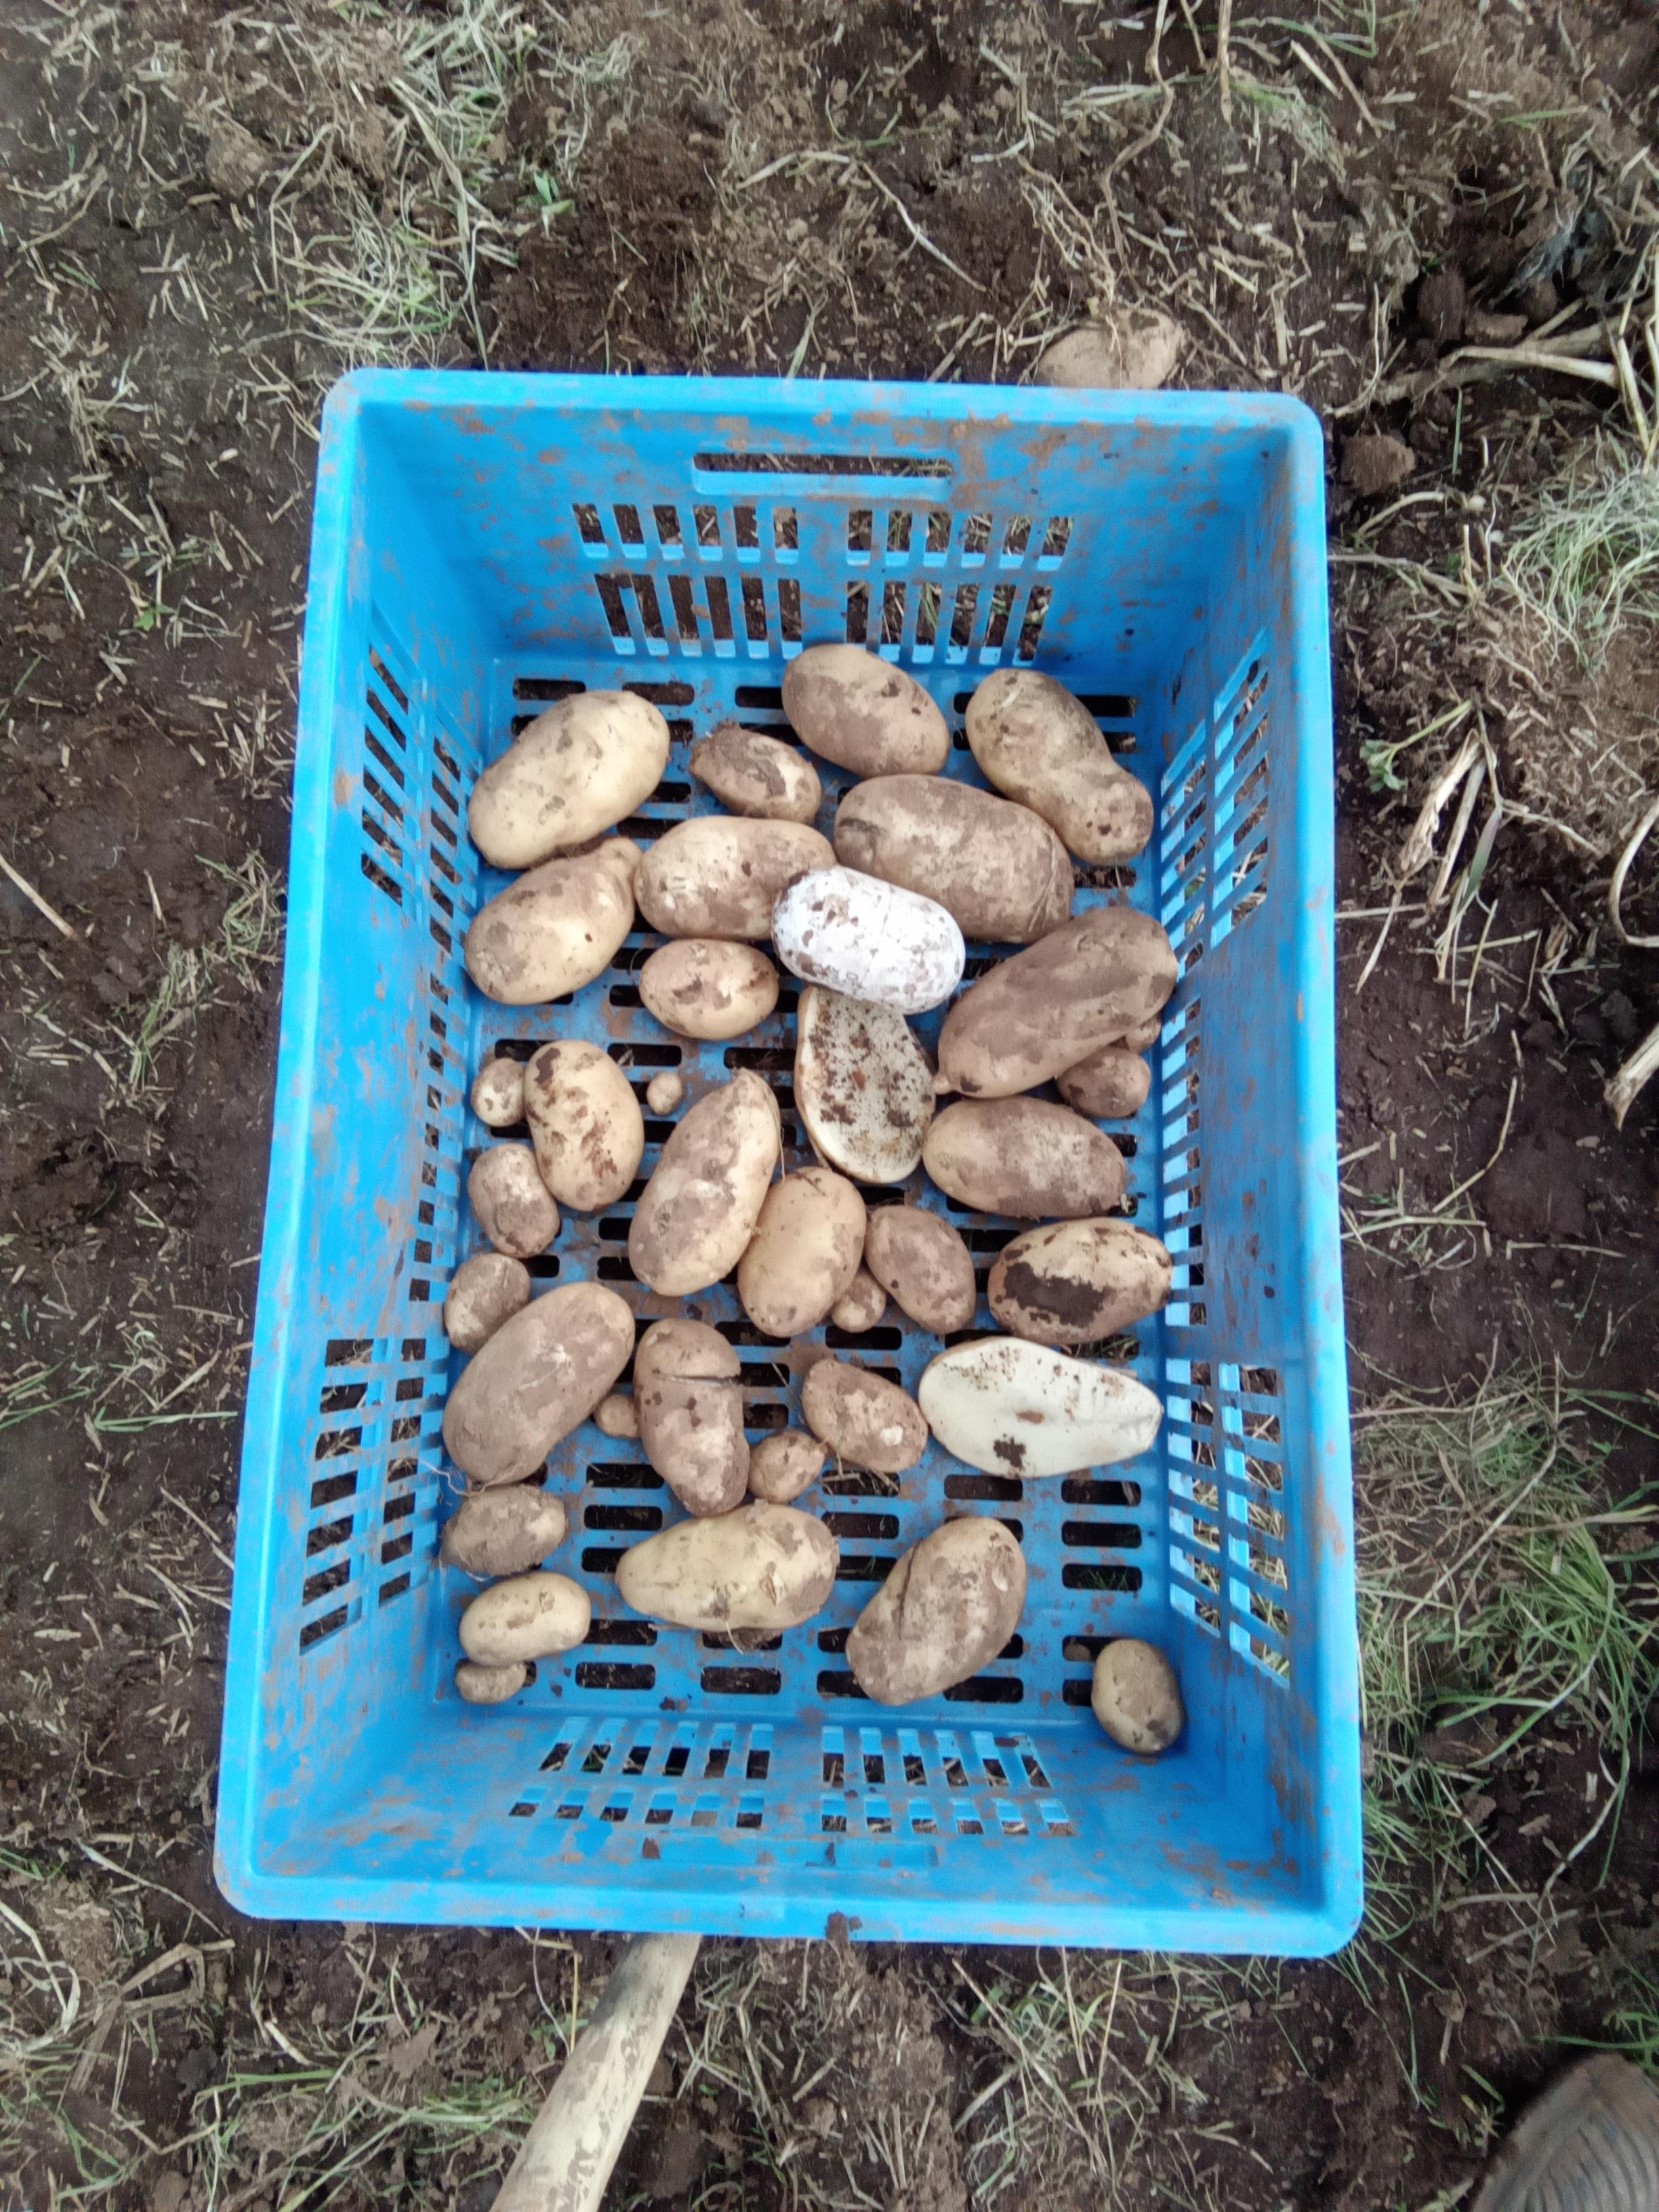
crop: potato
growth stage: harvest
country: Kenya
